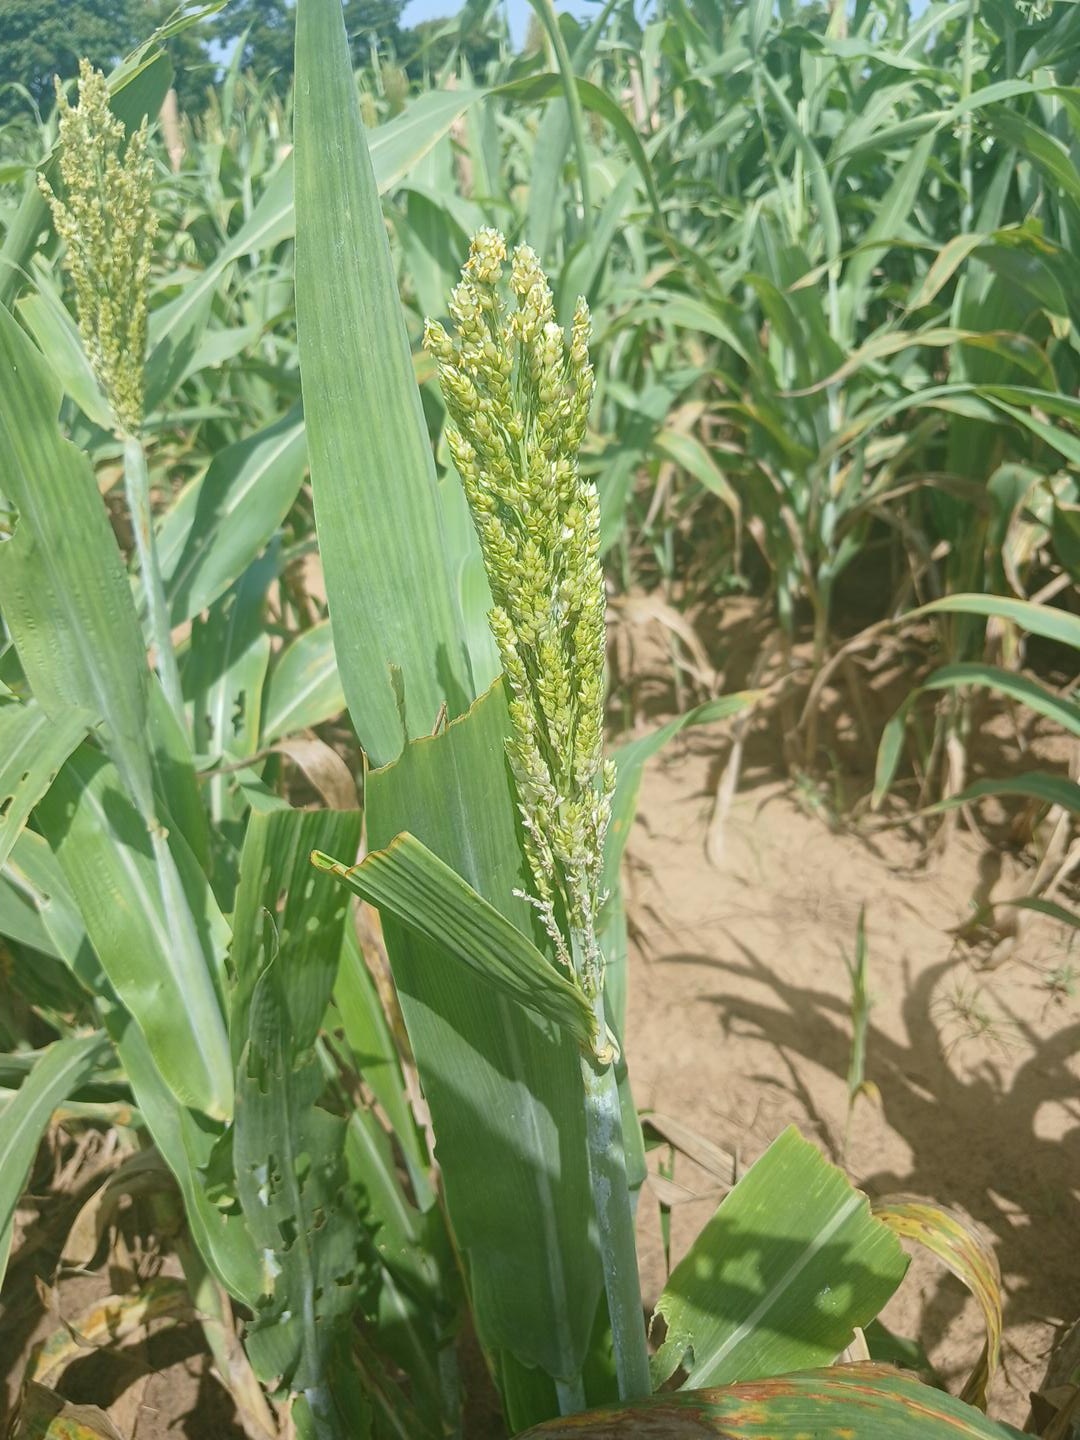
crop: pearl millet
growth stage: flowering
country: Senegal
